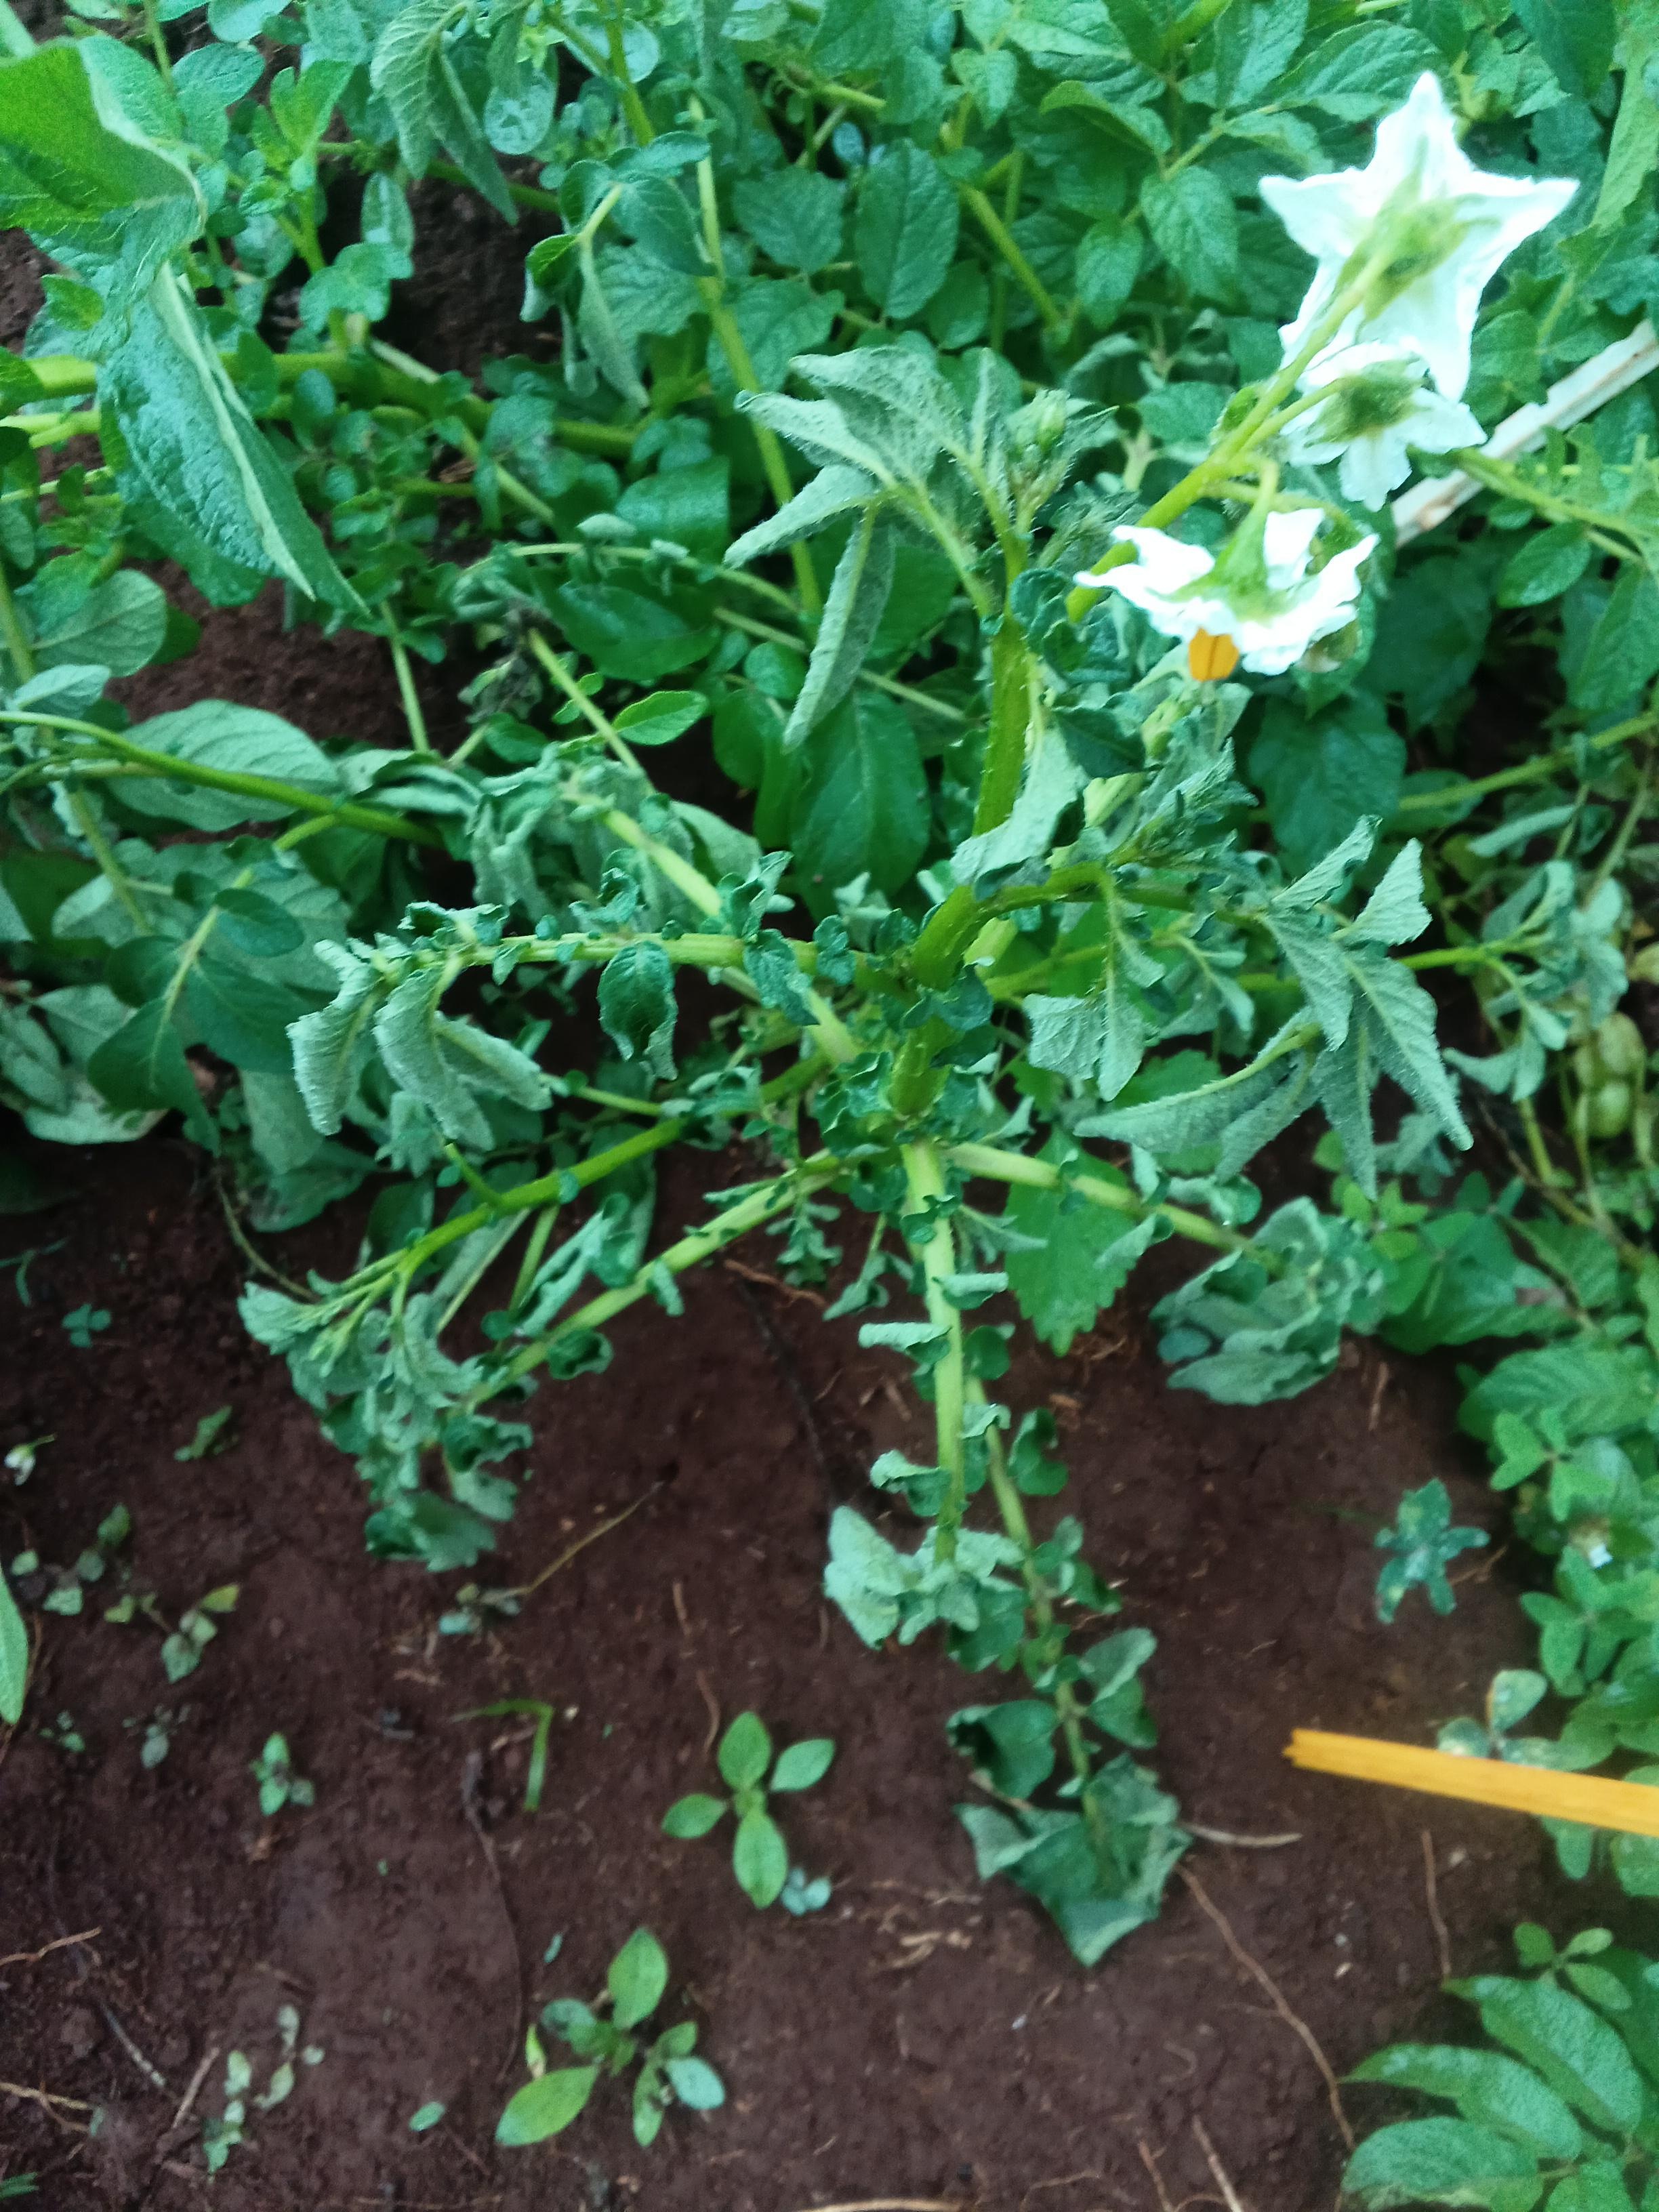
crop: potato
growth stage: harvest maturity
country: Kenya
